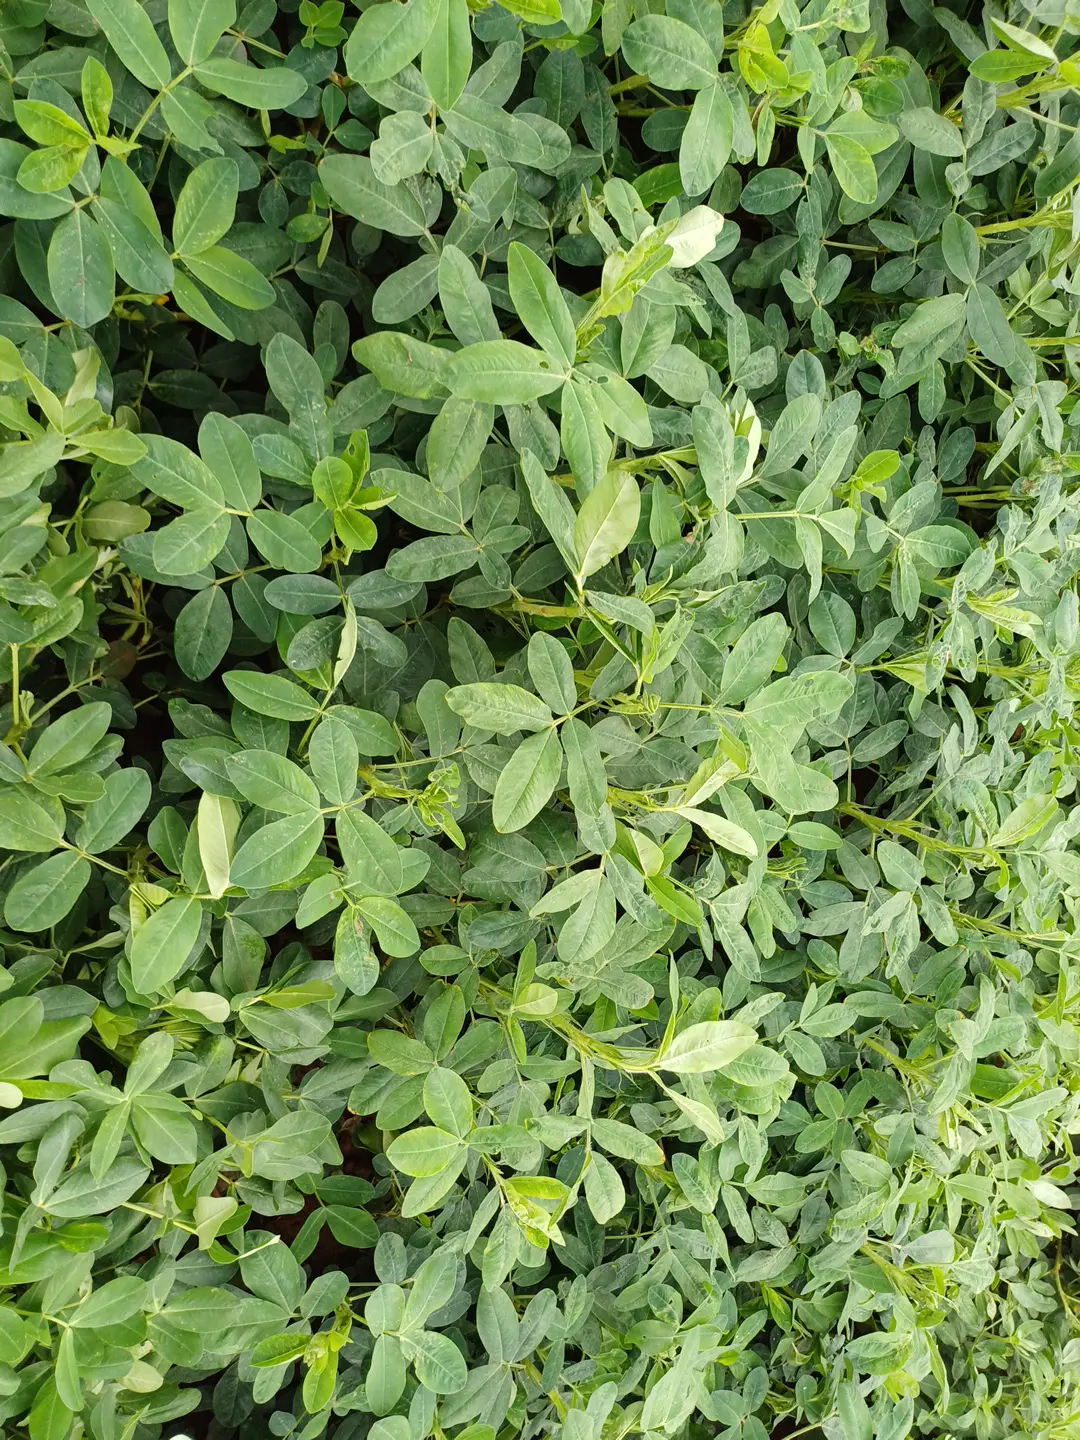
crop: groundnut
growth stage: flowering
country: Kenya
